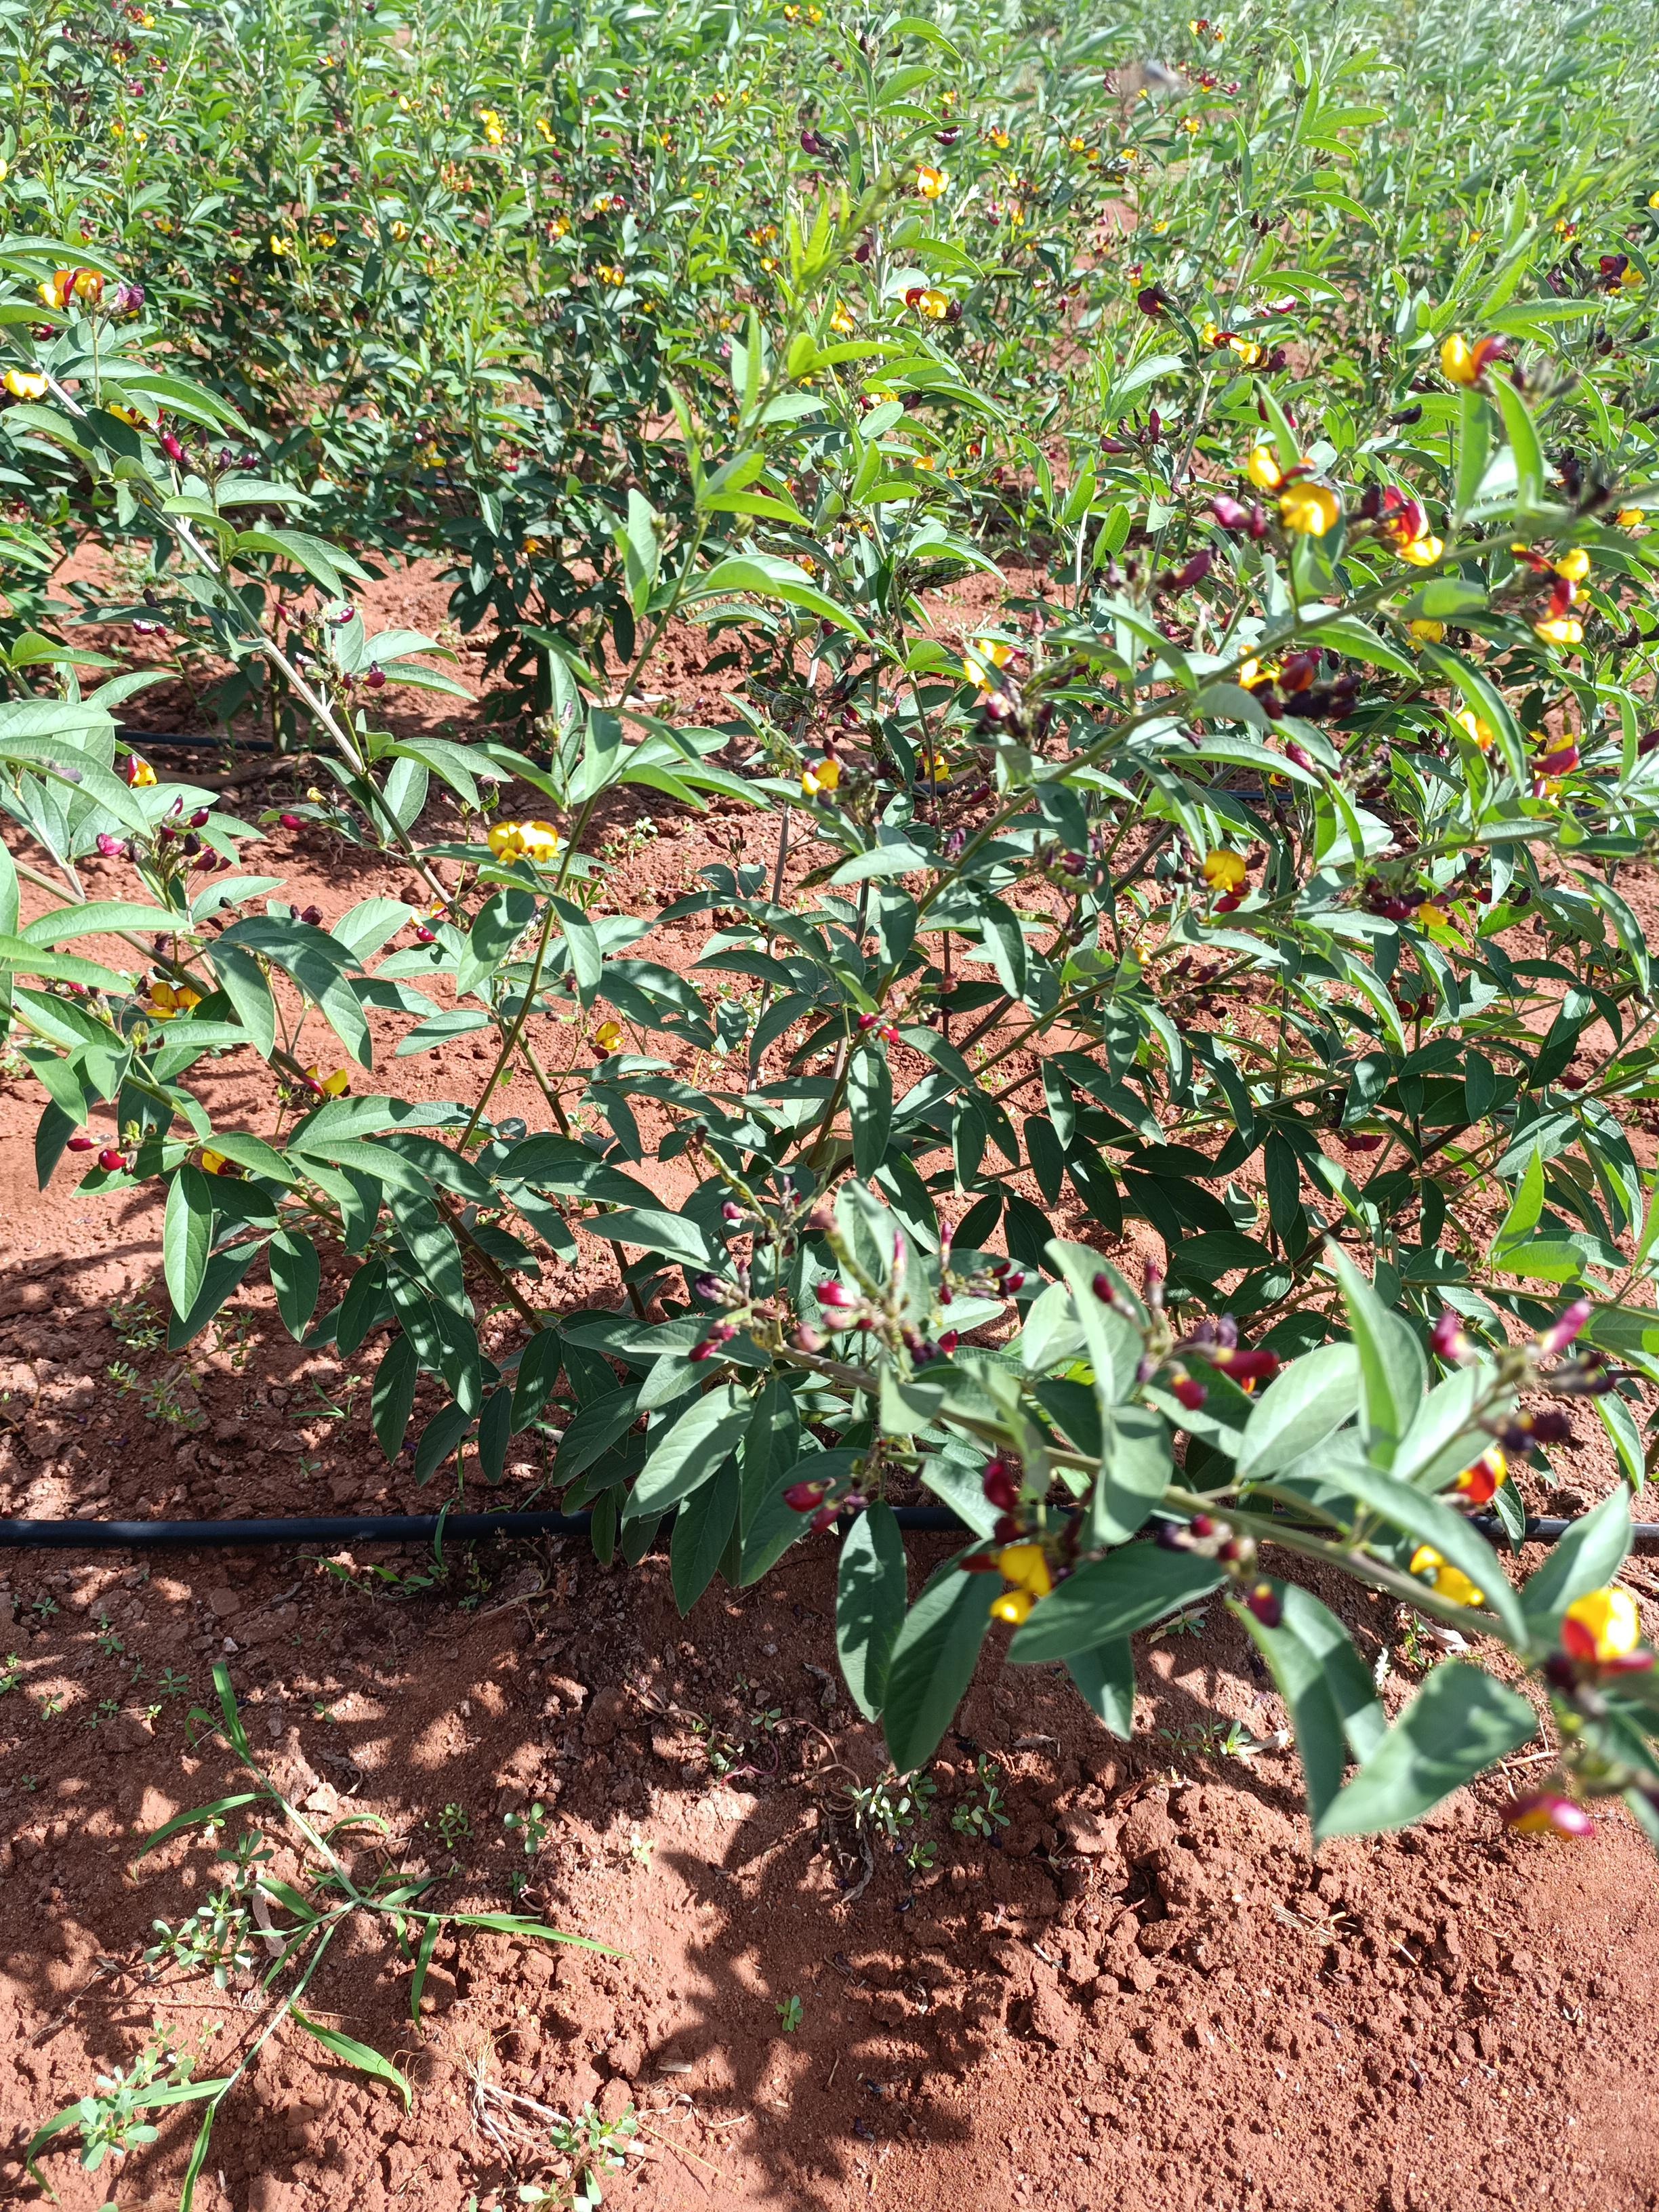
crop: pigeonpea
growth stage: flowering
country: Kenya
